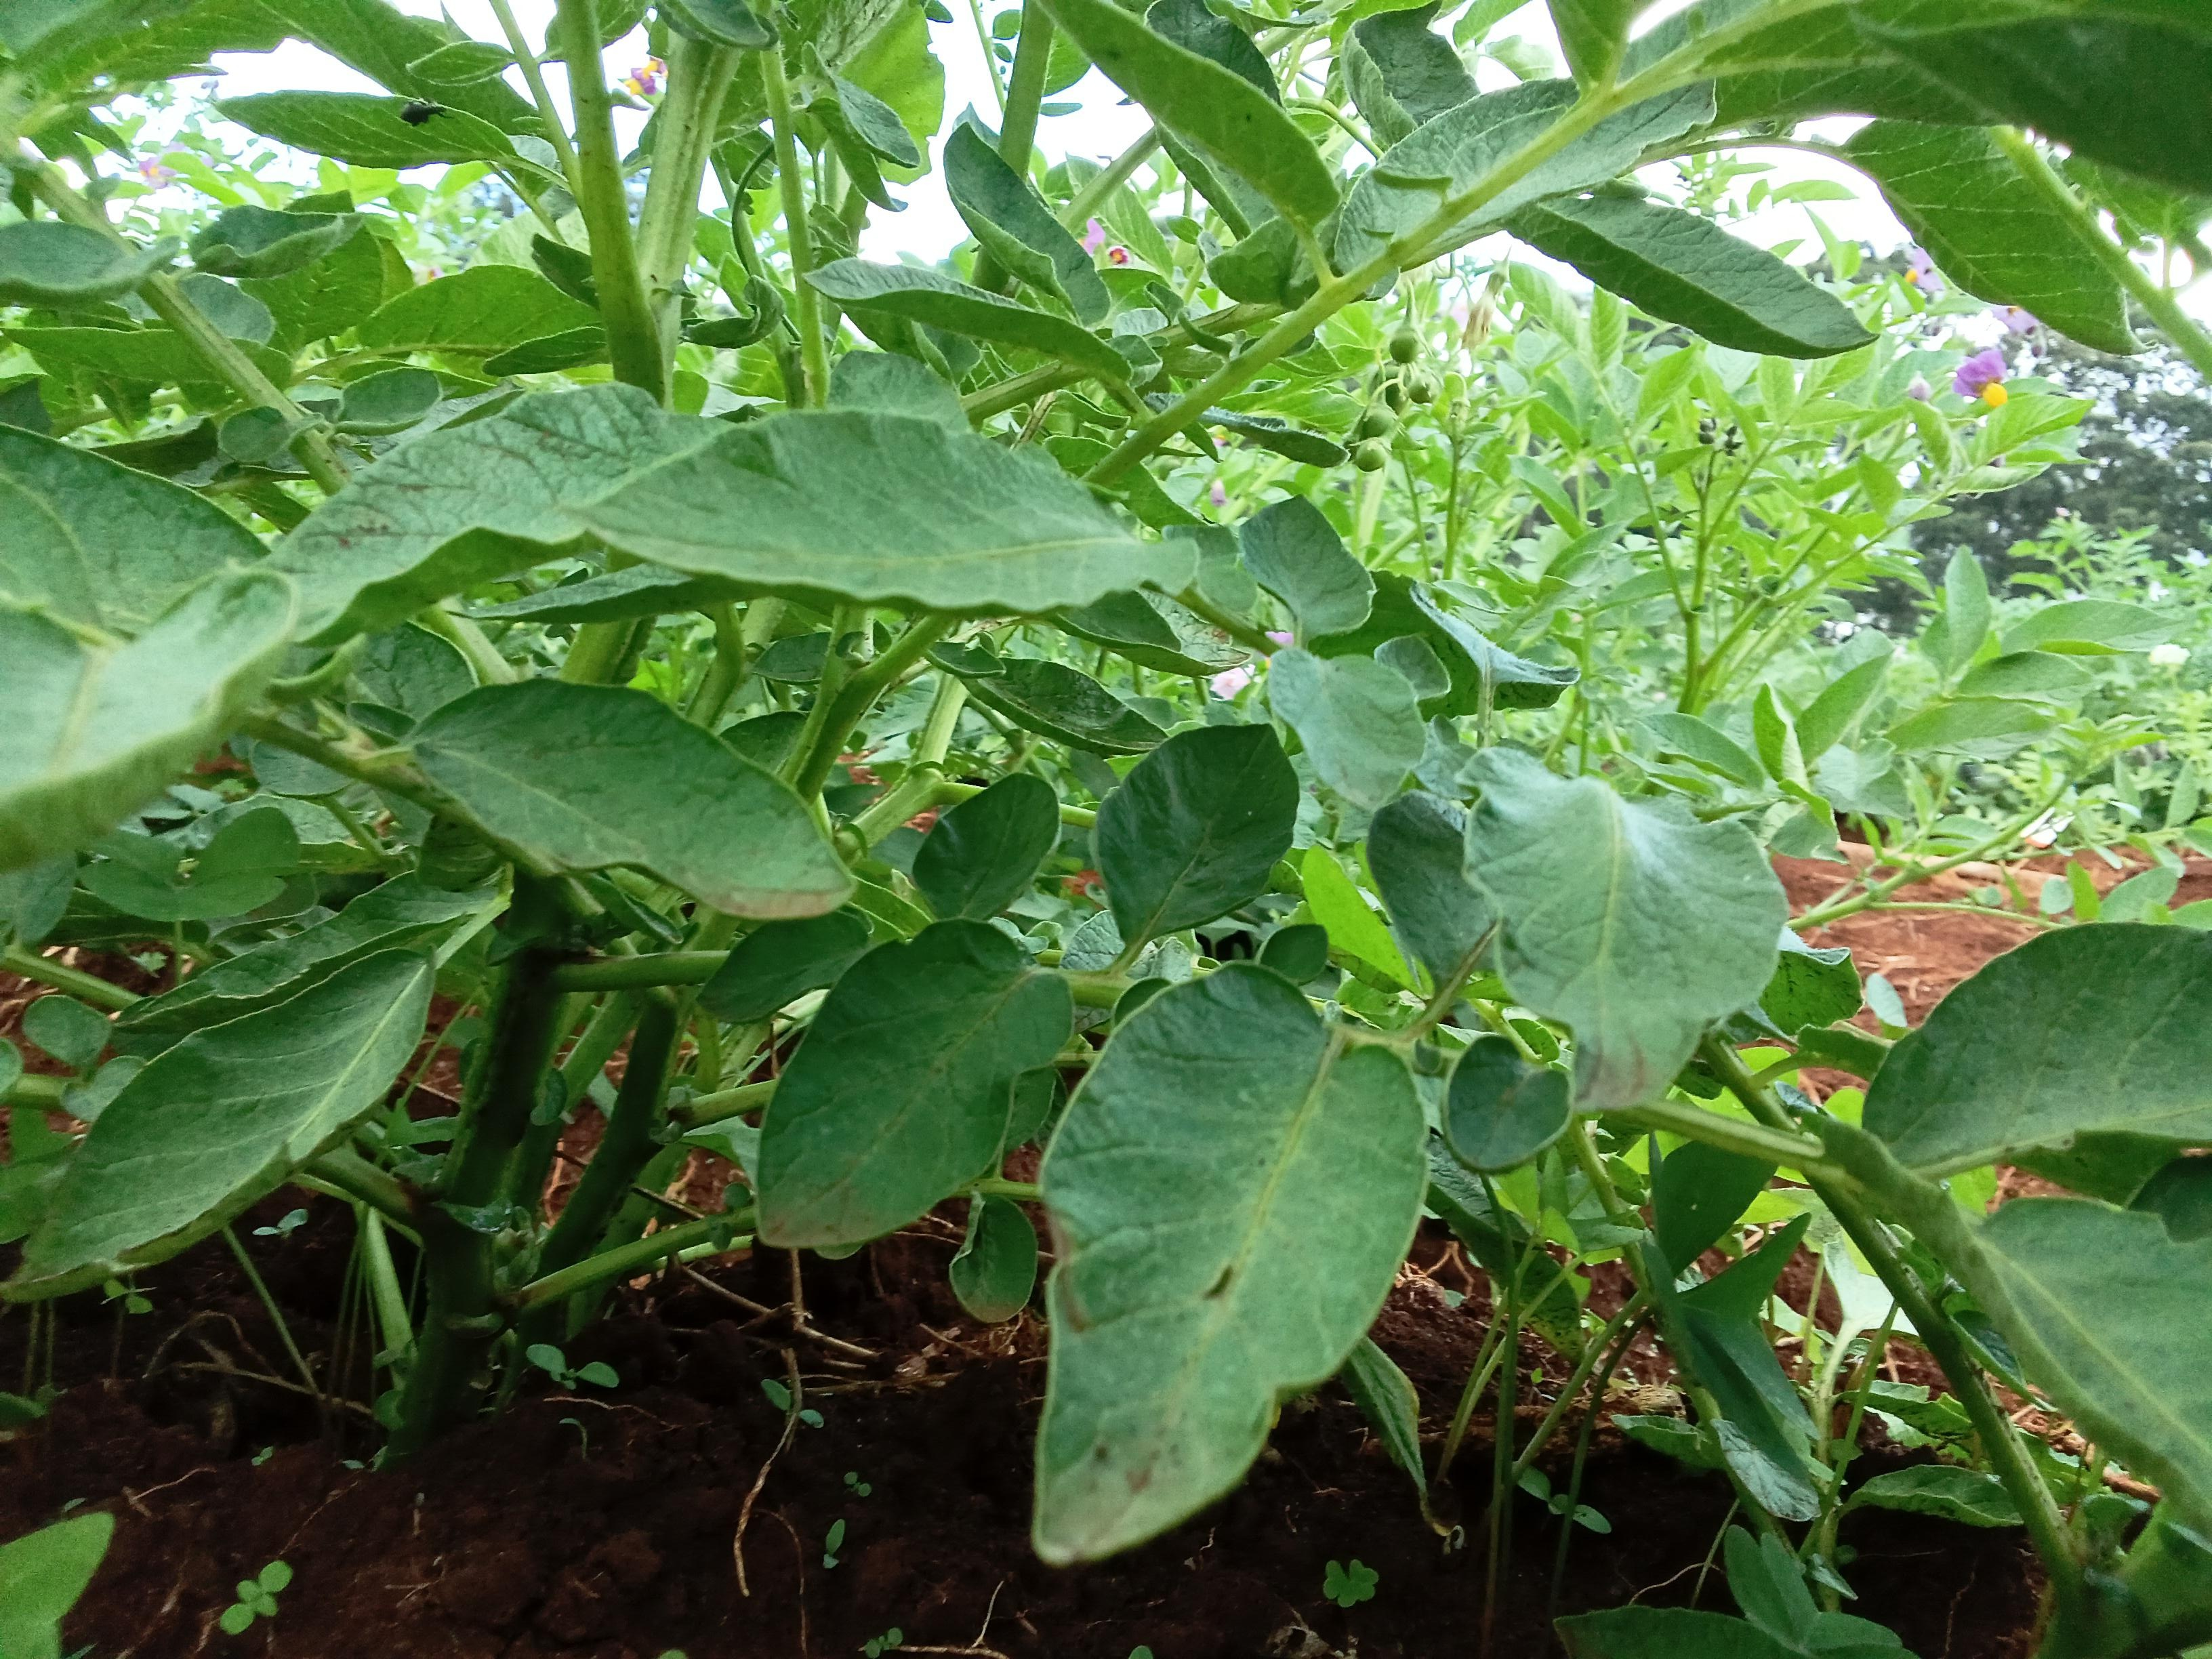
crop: potato
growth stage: flowering
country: Kenya
